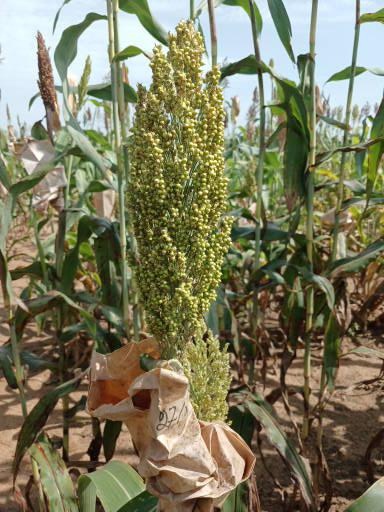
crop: sorghum
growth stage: filling grain
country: Senegal
